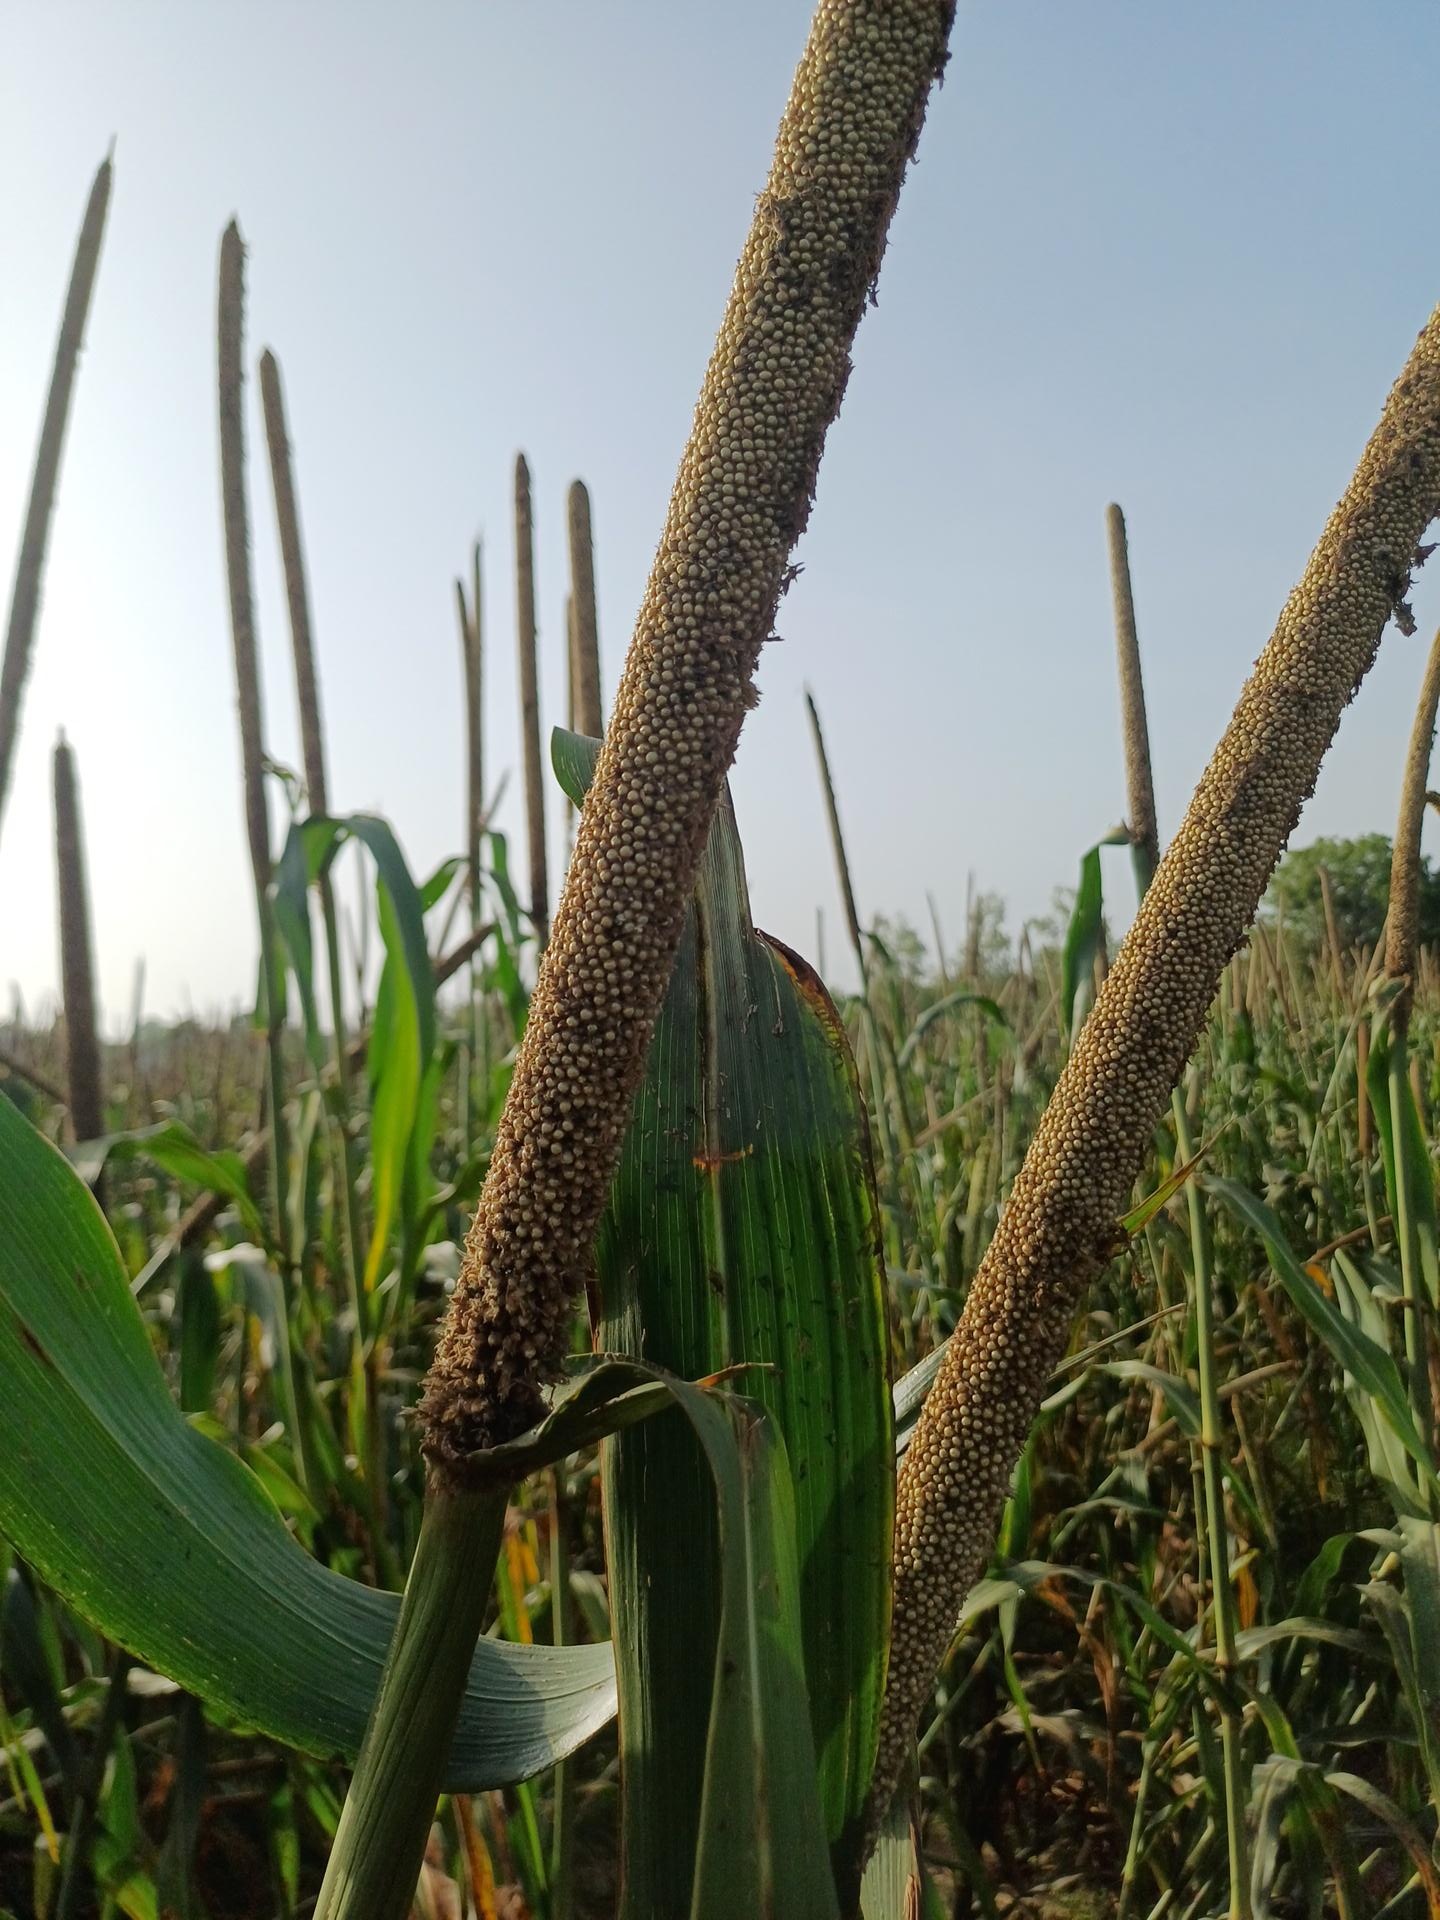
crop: pearl millet
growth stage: filling grain
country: Senegal
